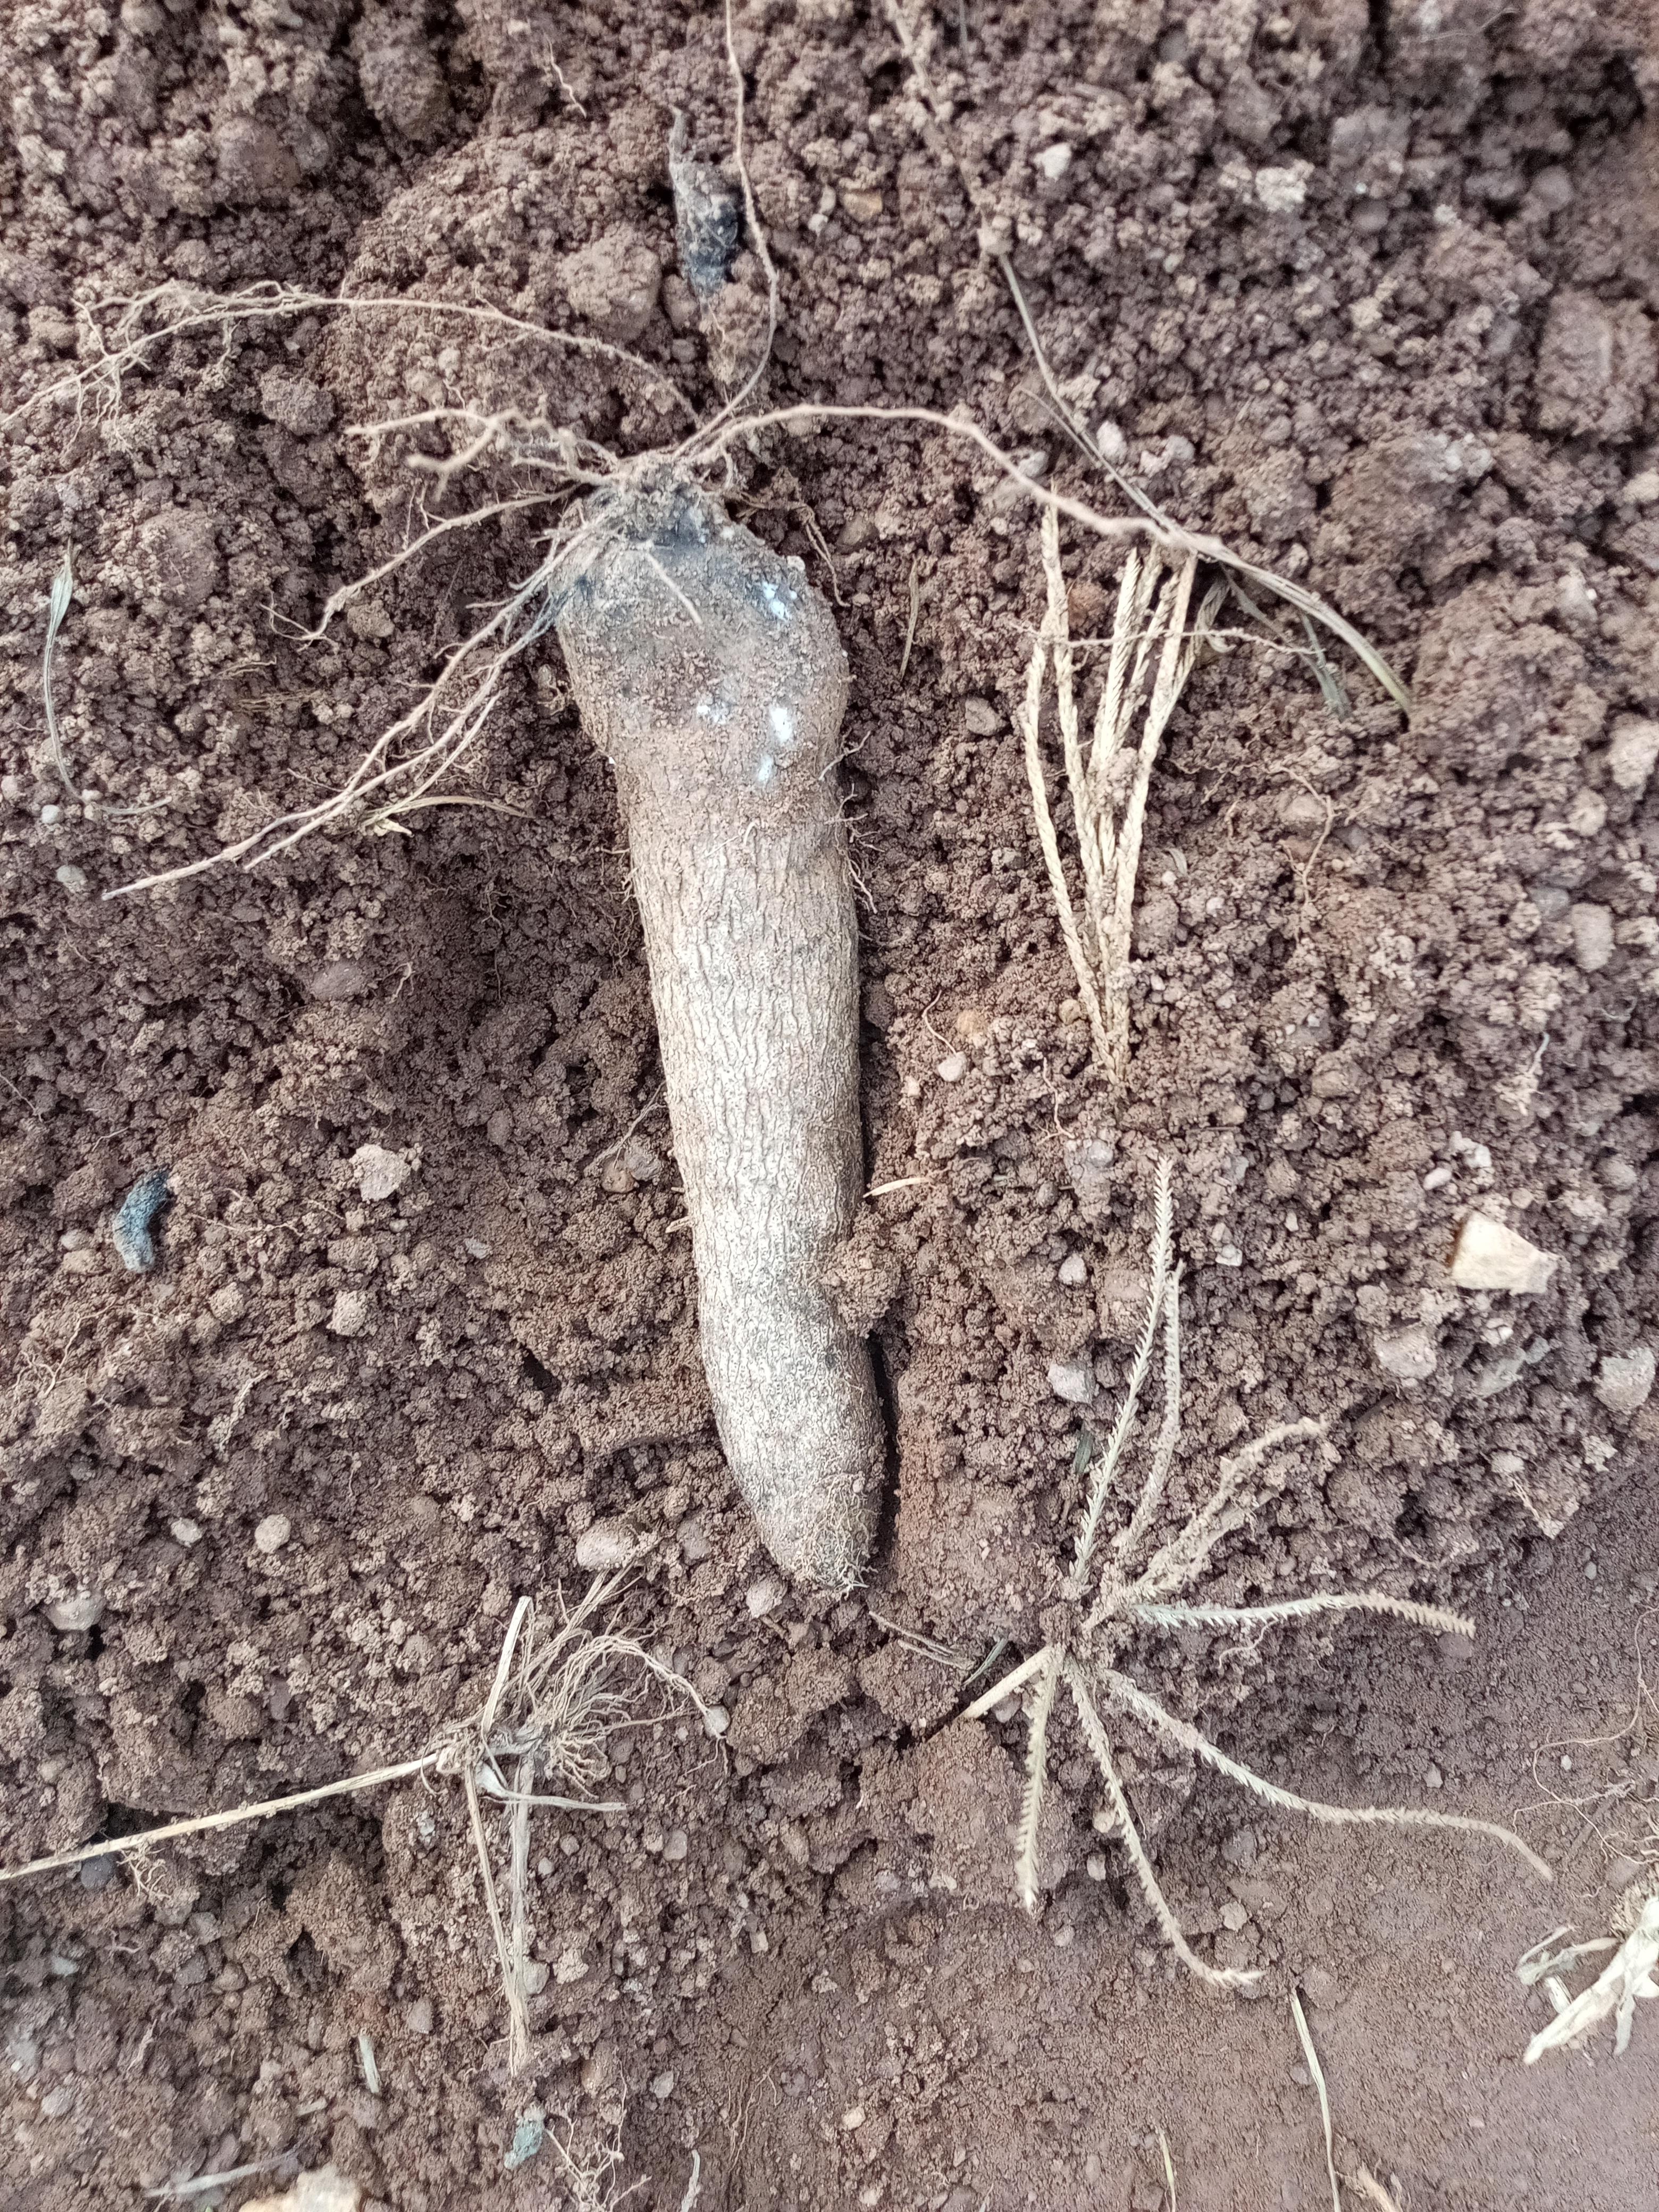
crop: yam
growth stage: harvest
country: Nigeria
